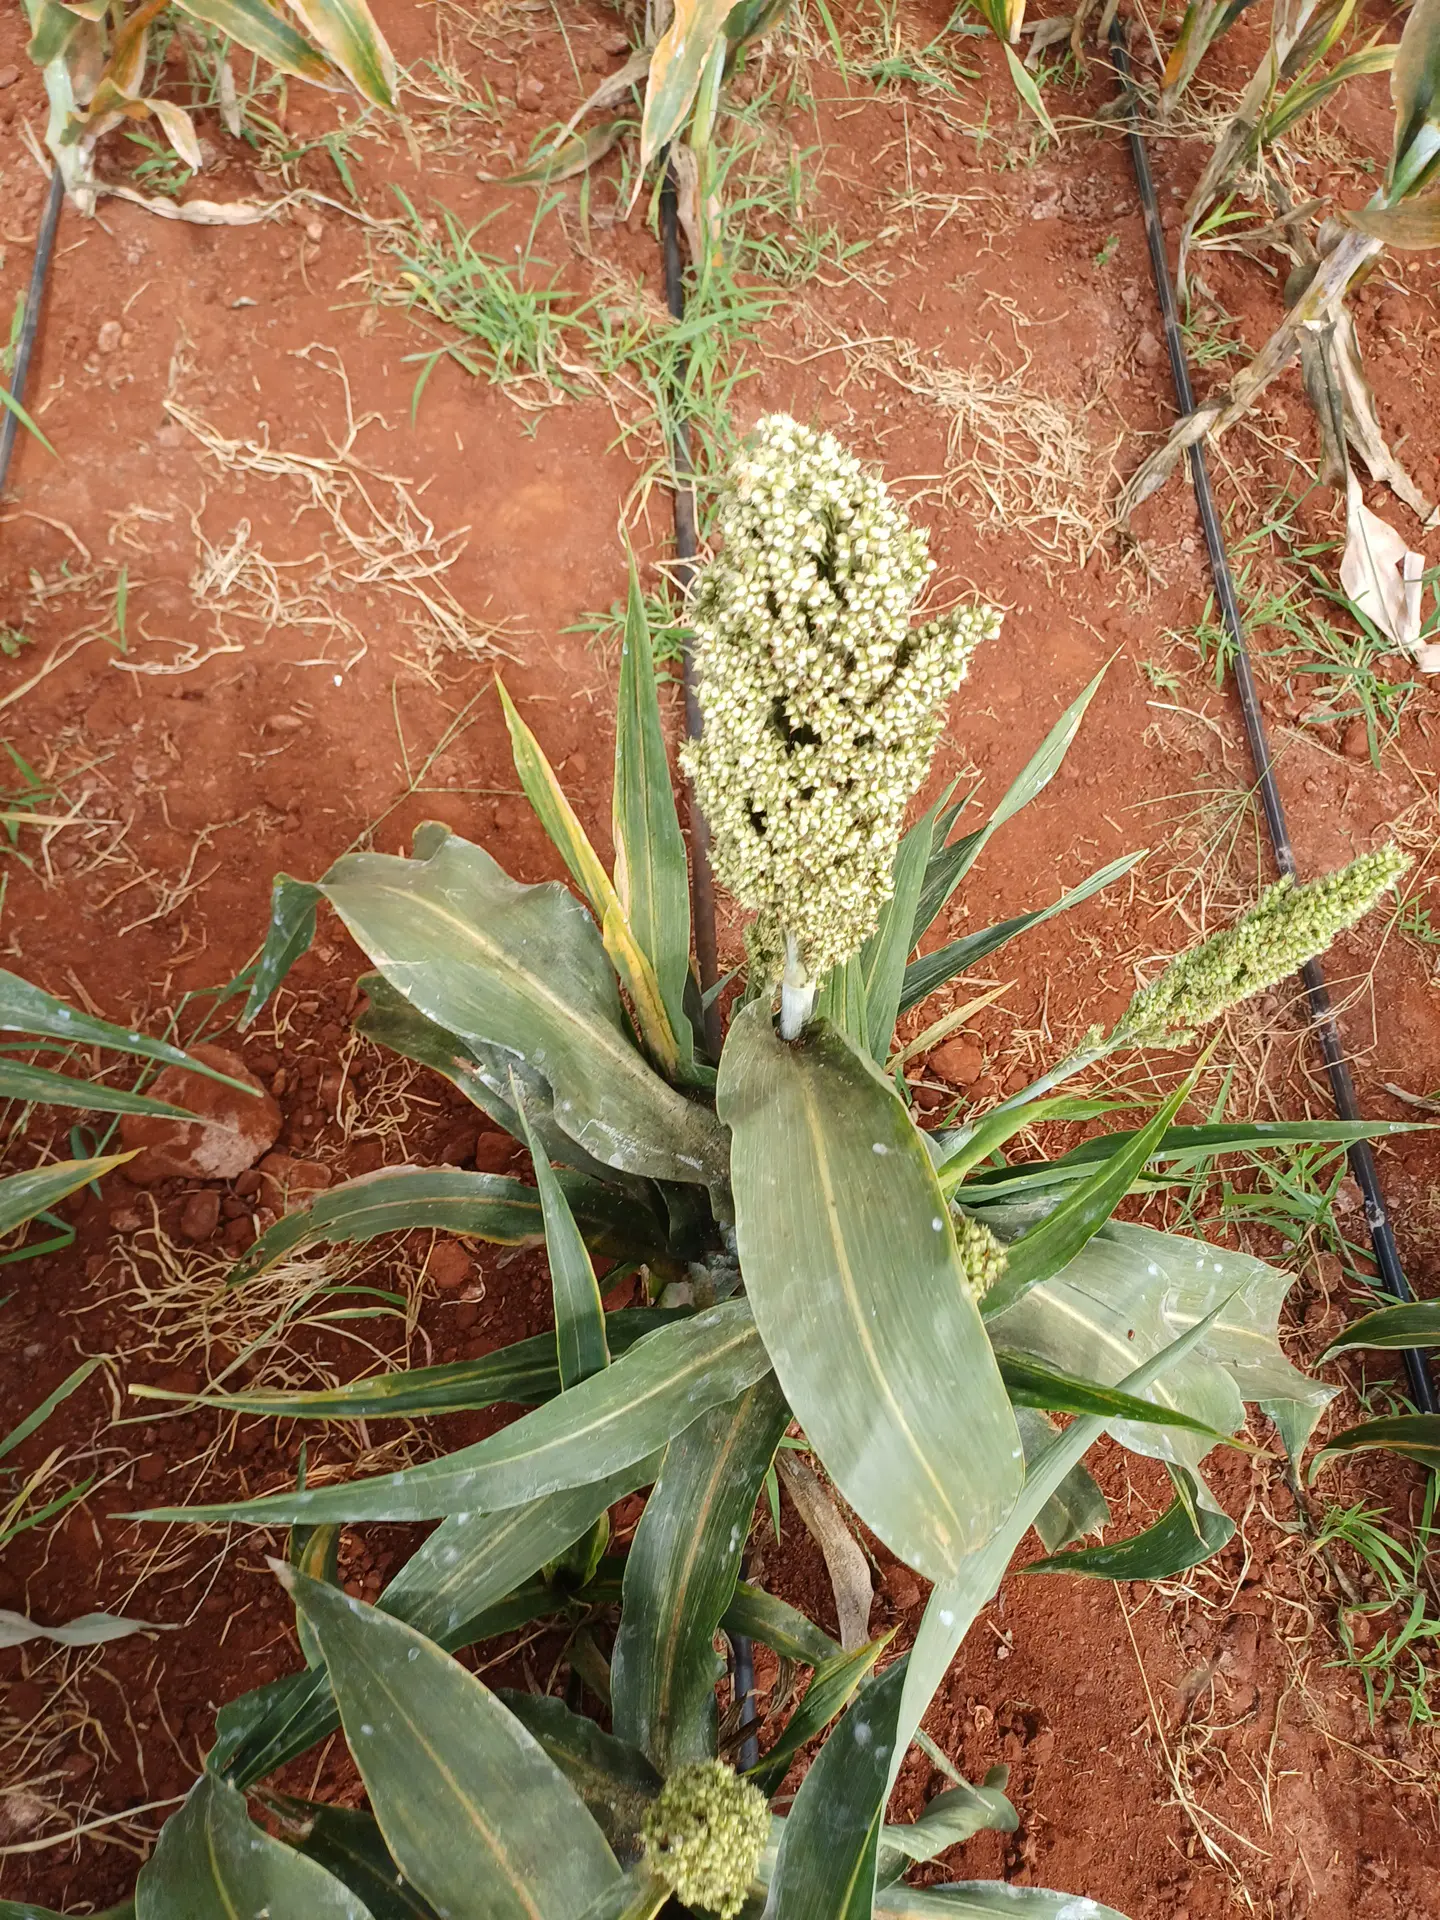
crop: sorghum
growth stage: filling grain
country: Kenya
